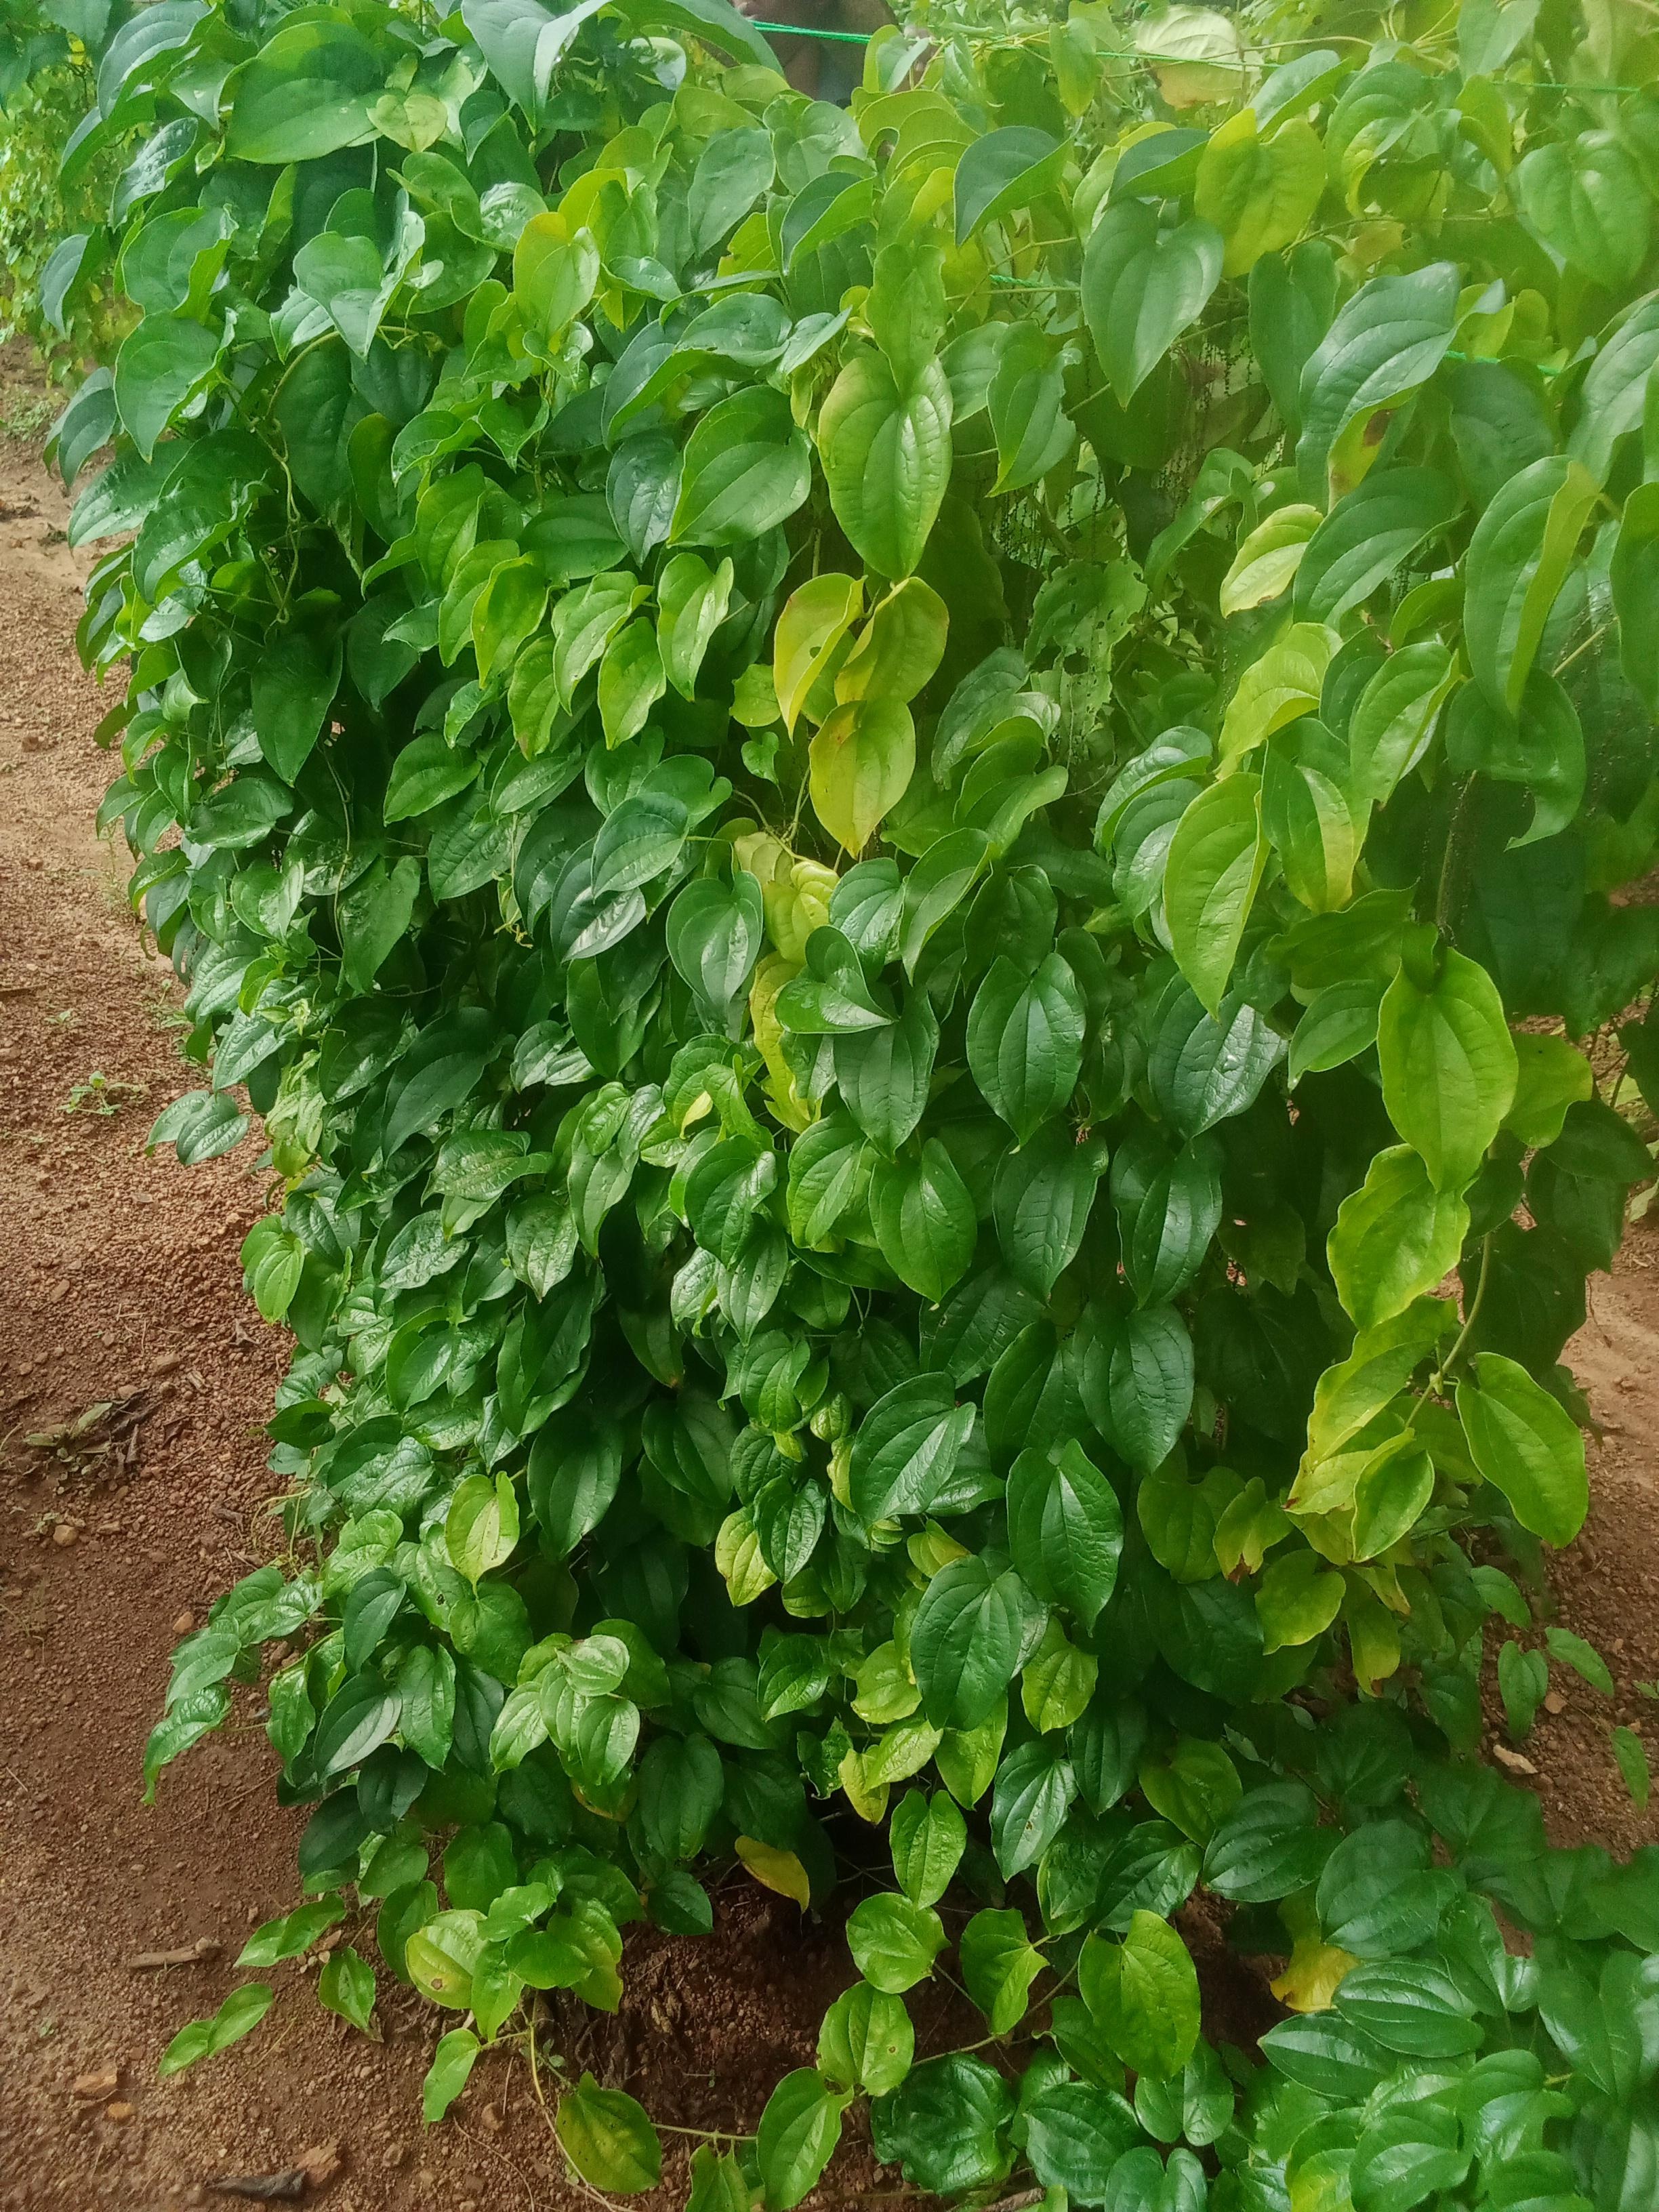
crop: yam
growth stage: vegetative
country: Nigeria
